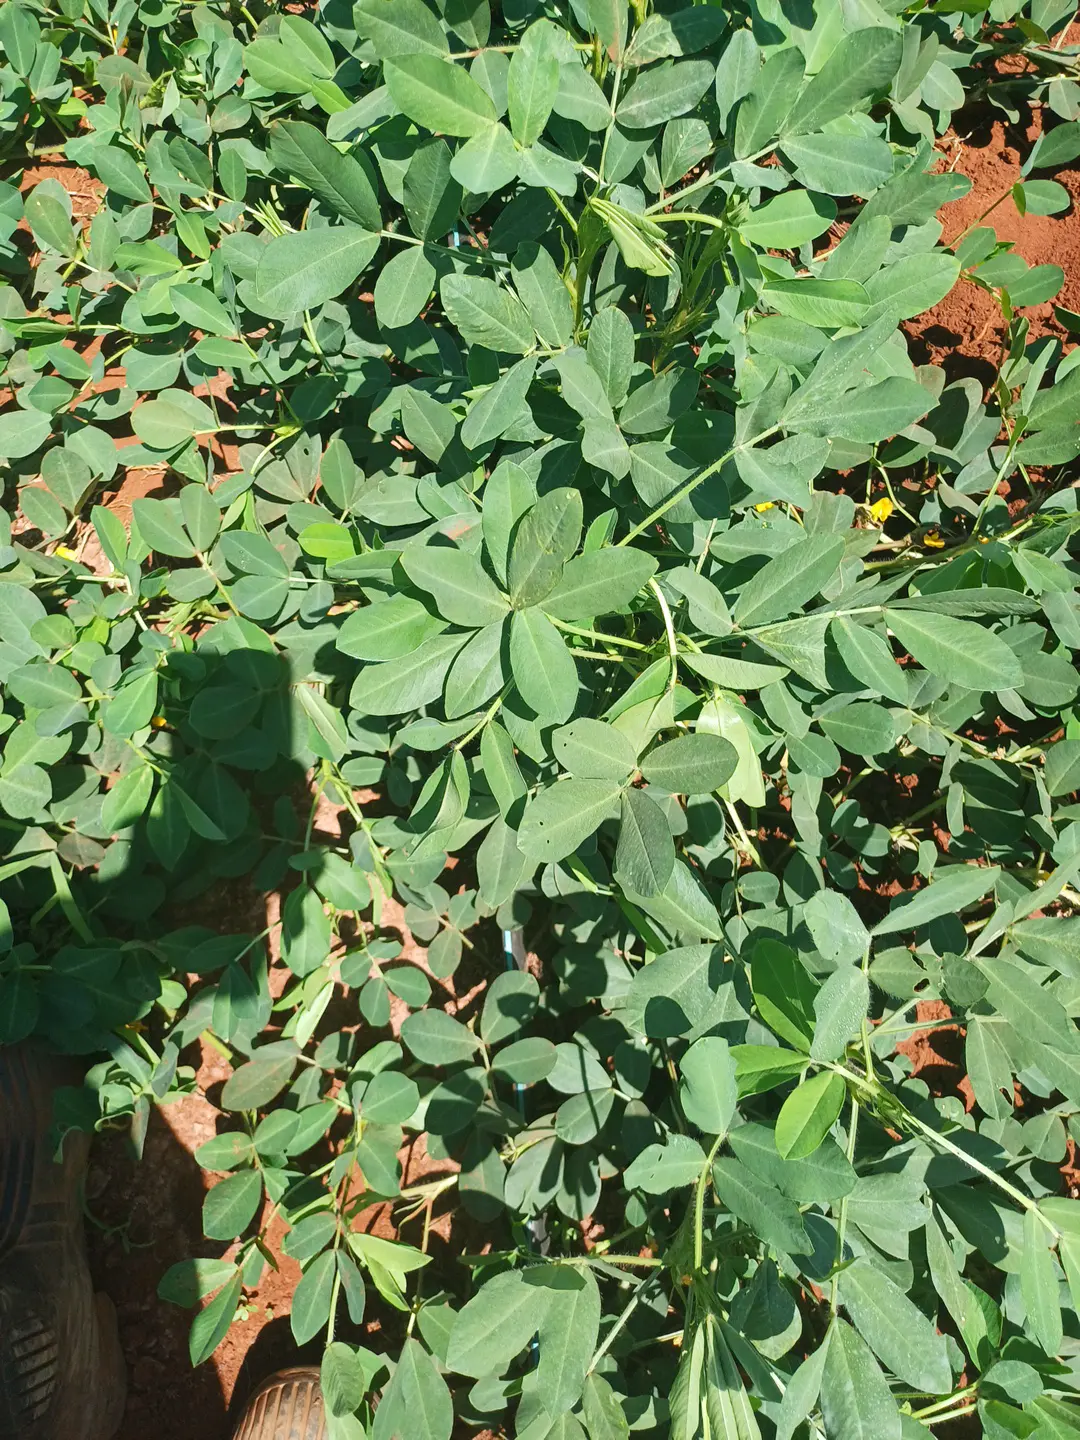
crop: groundnut
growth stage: flowering
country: Kenya
